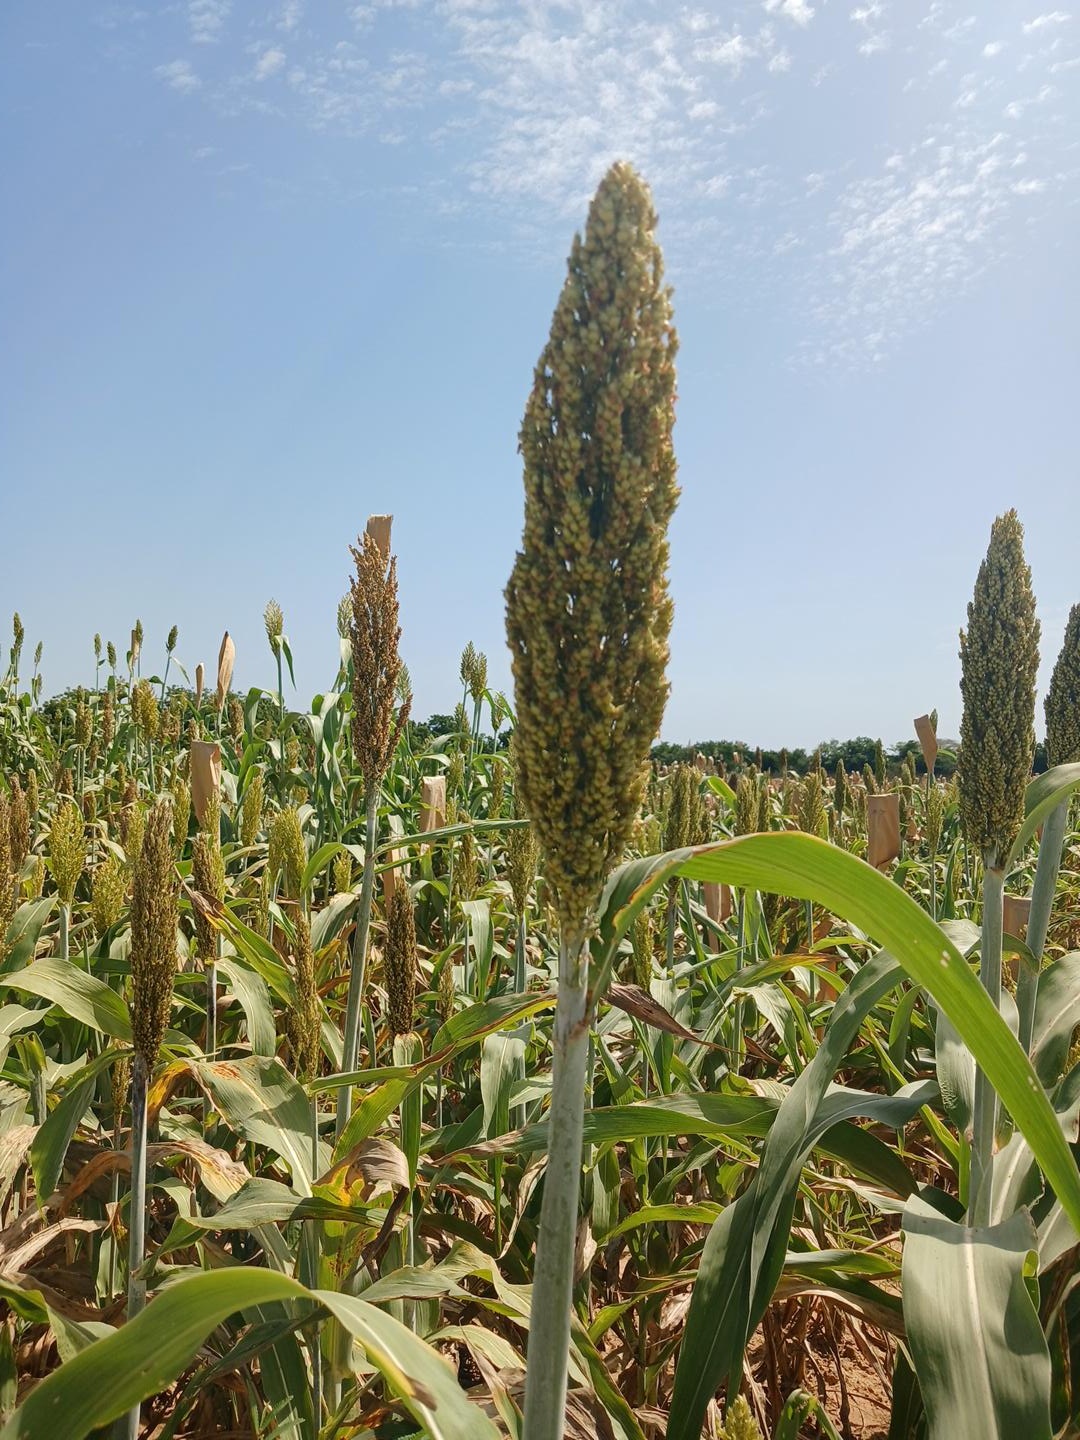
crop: sorghum
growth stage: filling grain
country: Senegal
